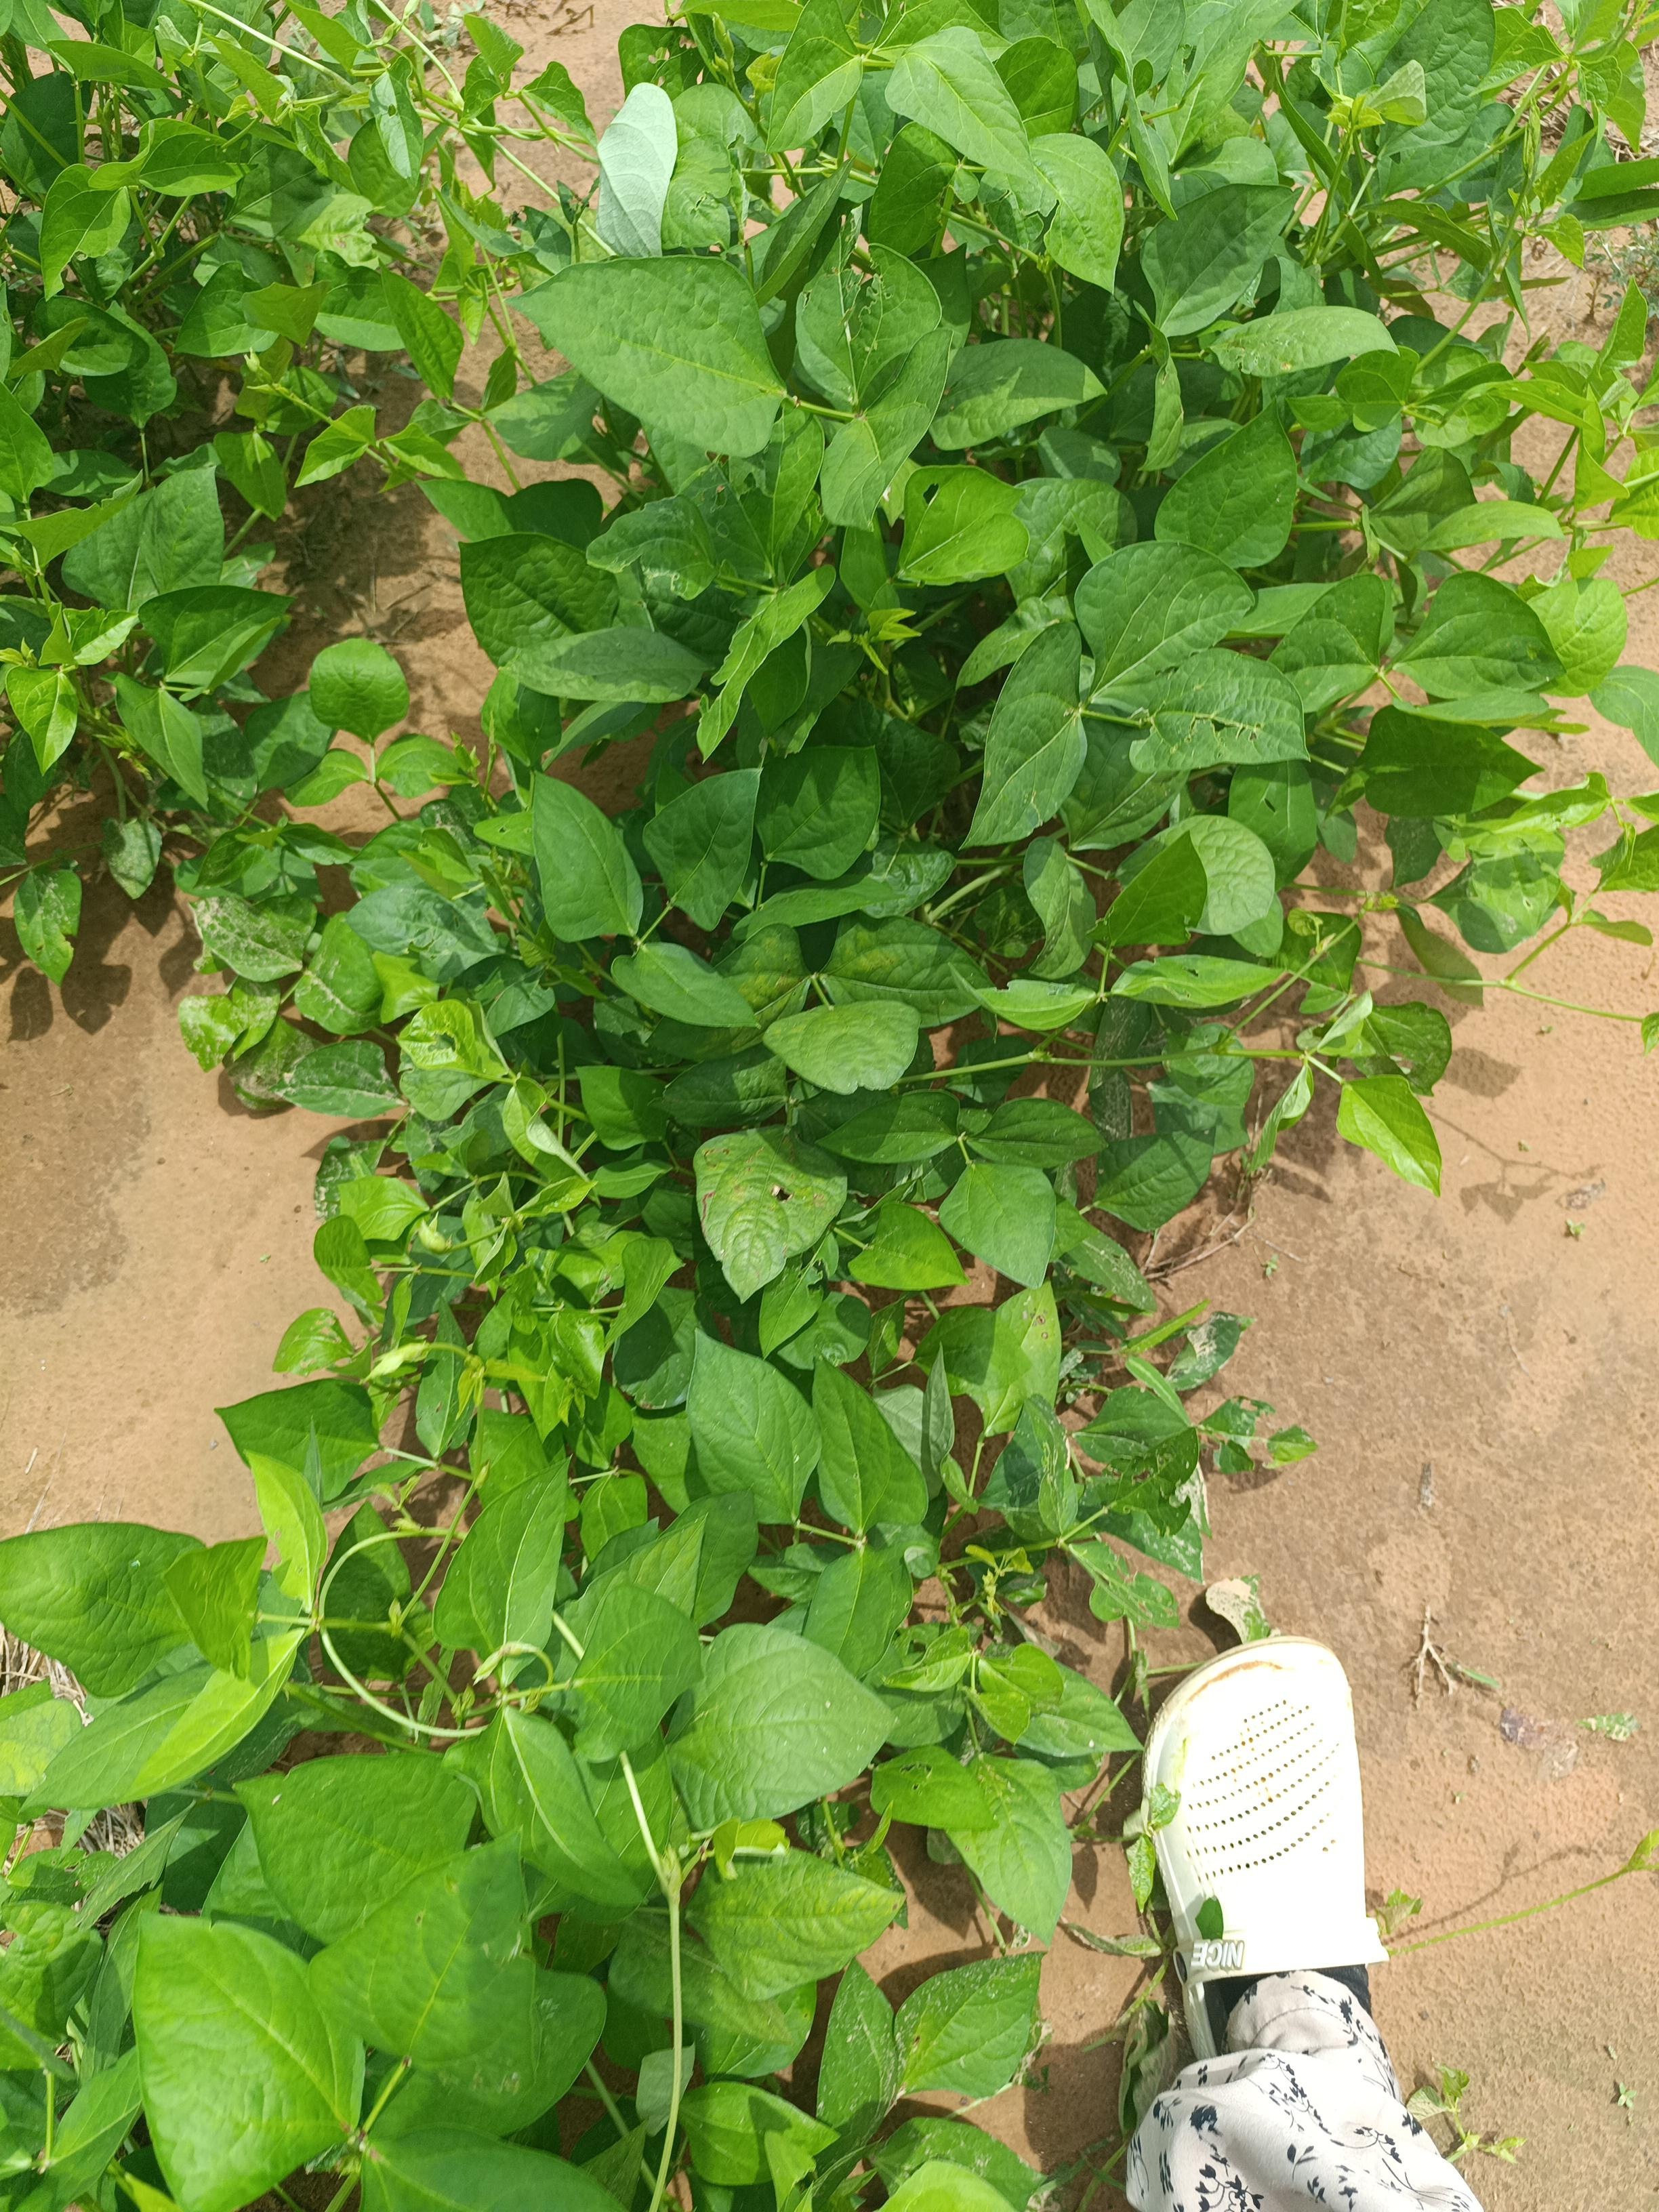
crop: cowpea
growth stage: vegetative
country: Nigeria
